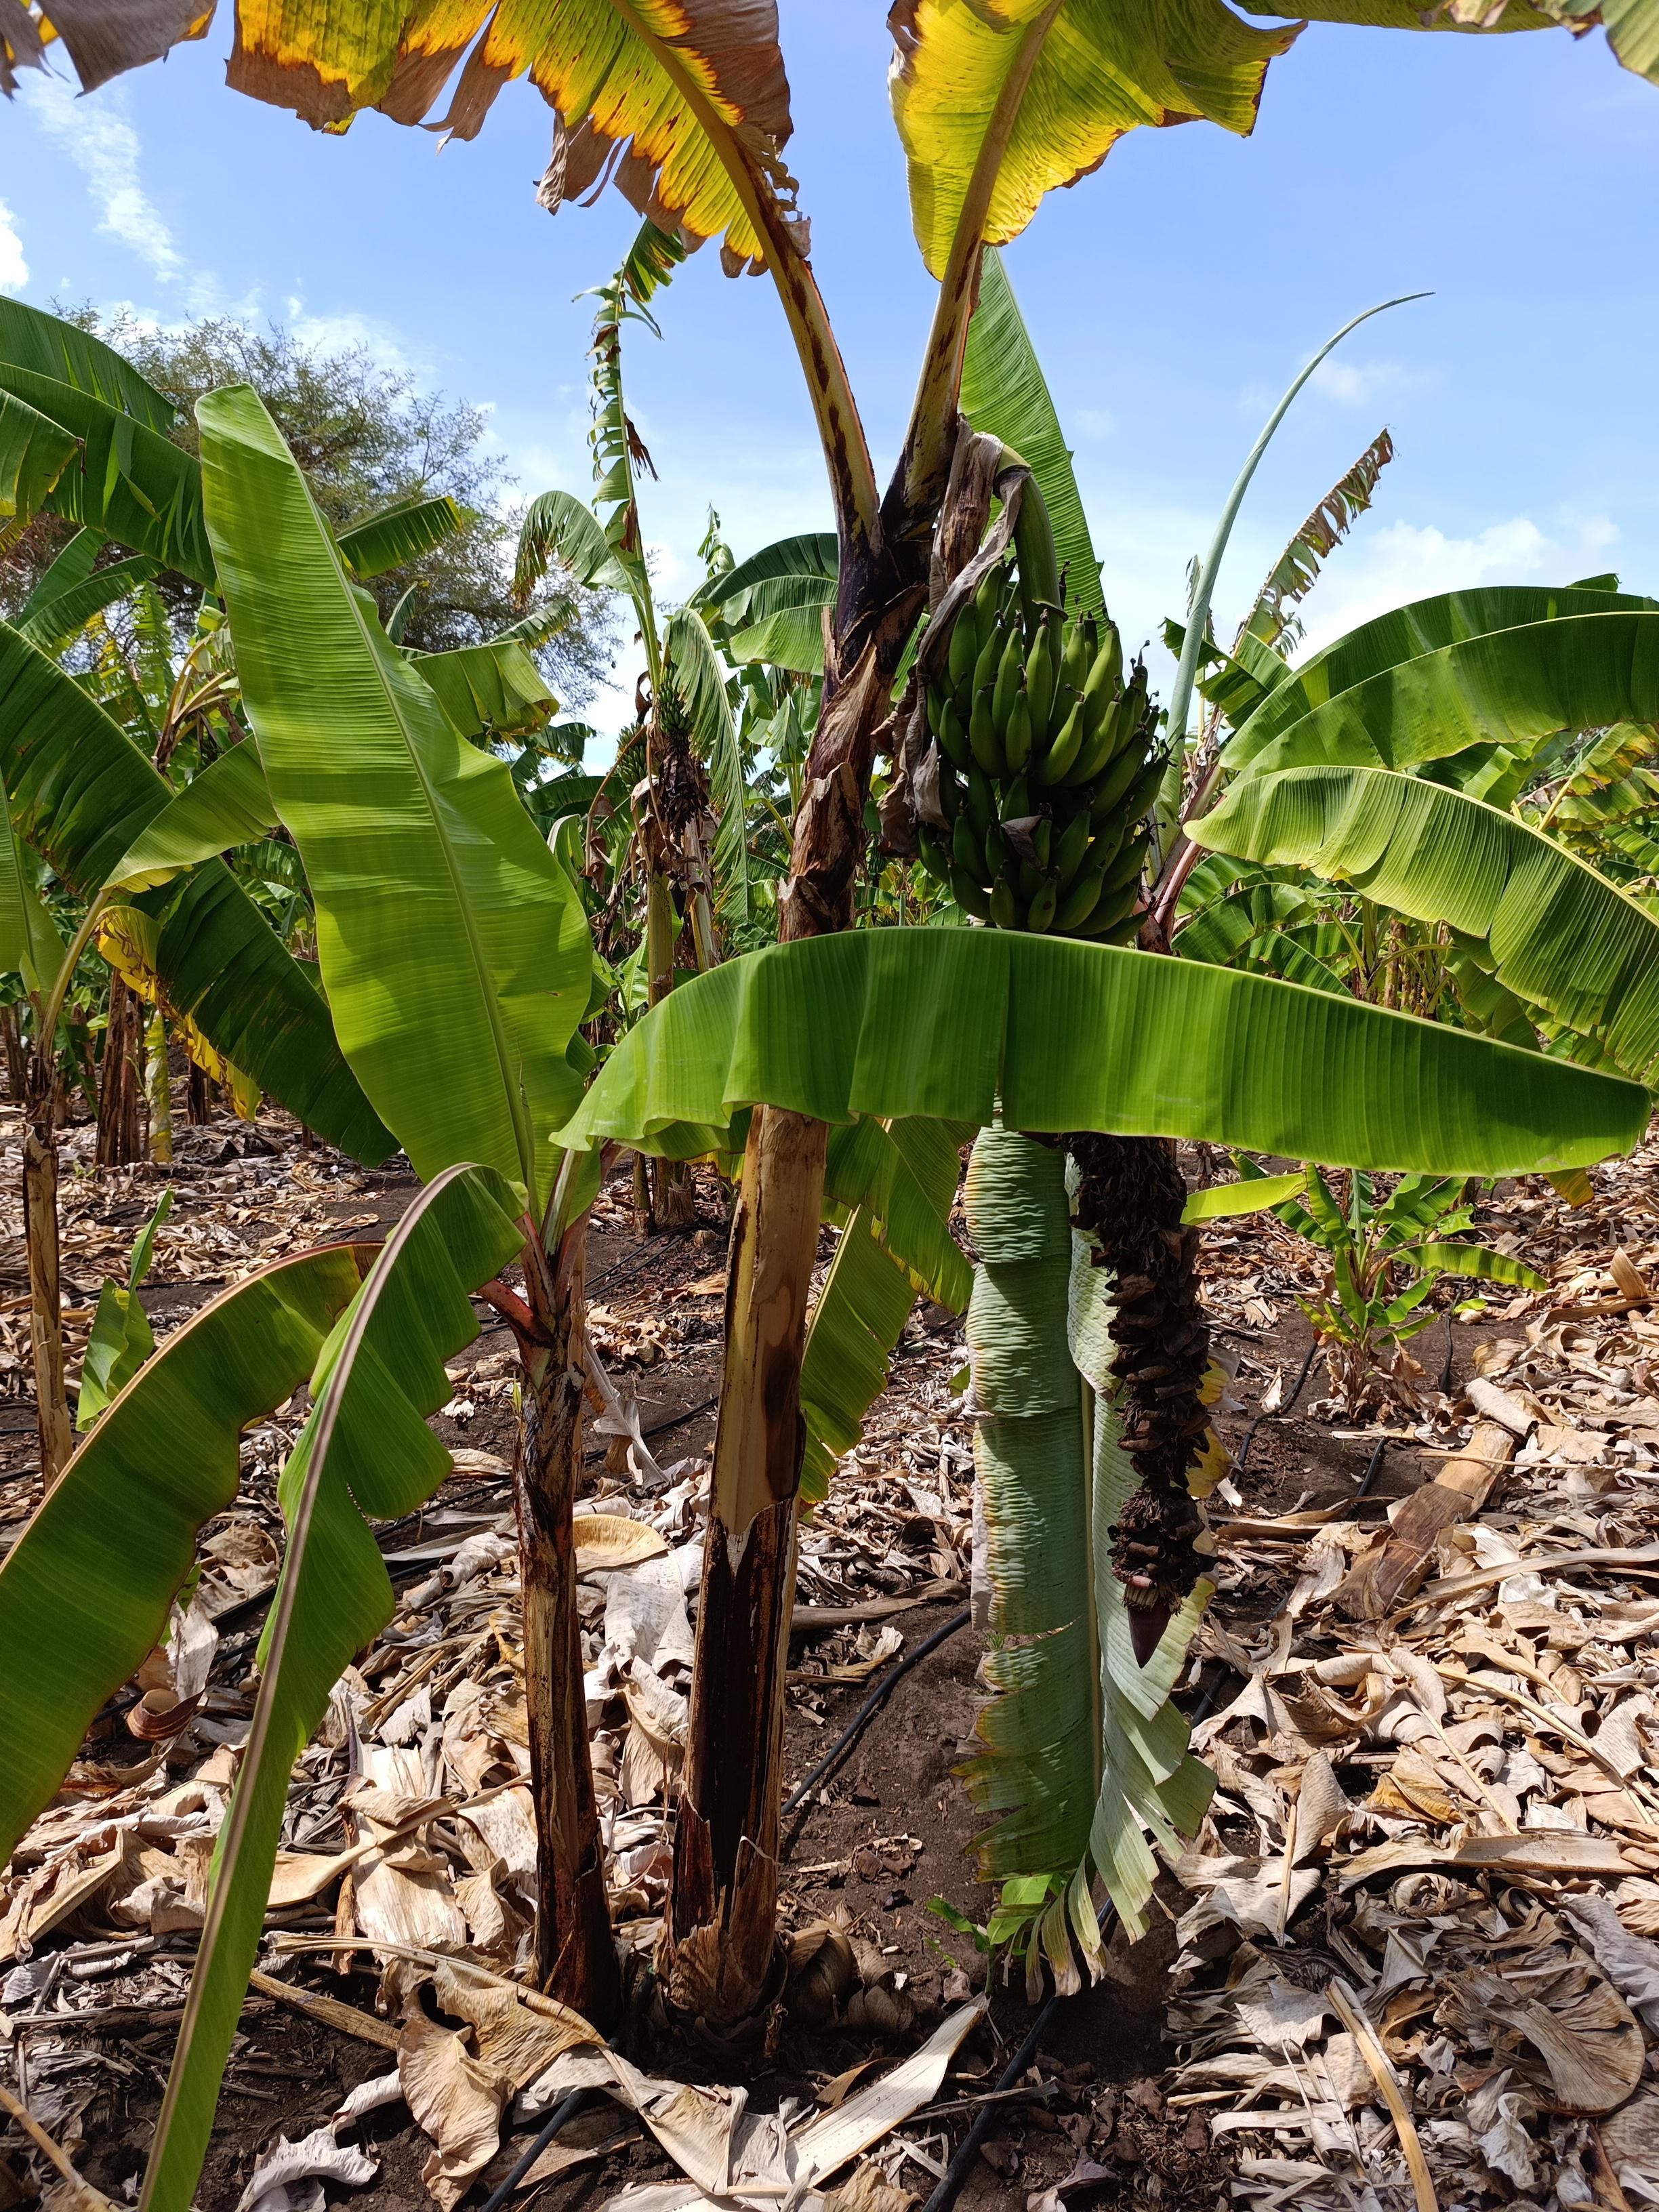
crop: banana
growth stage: development fruit
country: Tanzania
